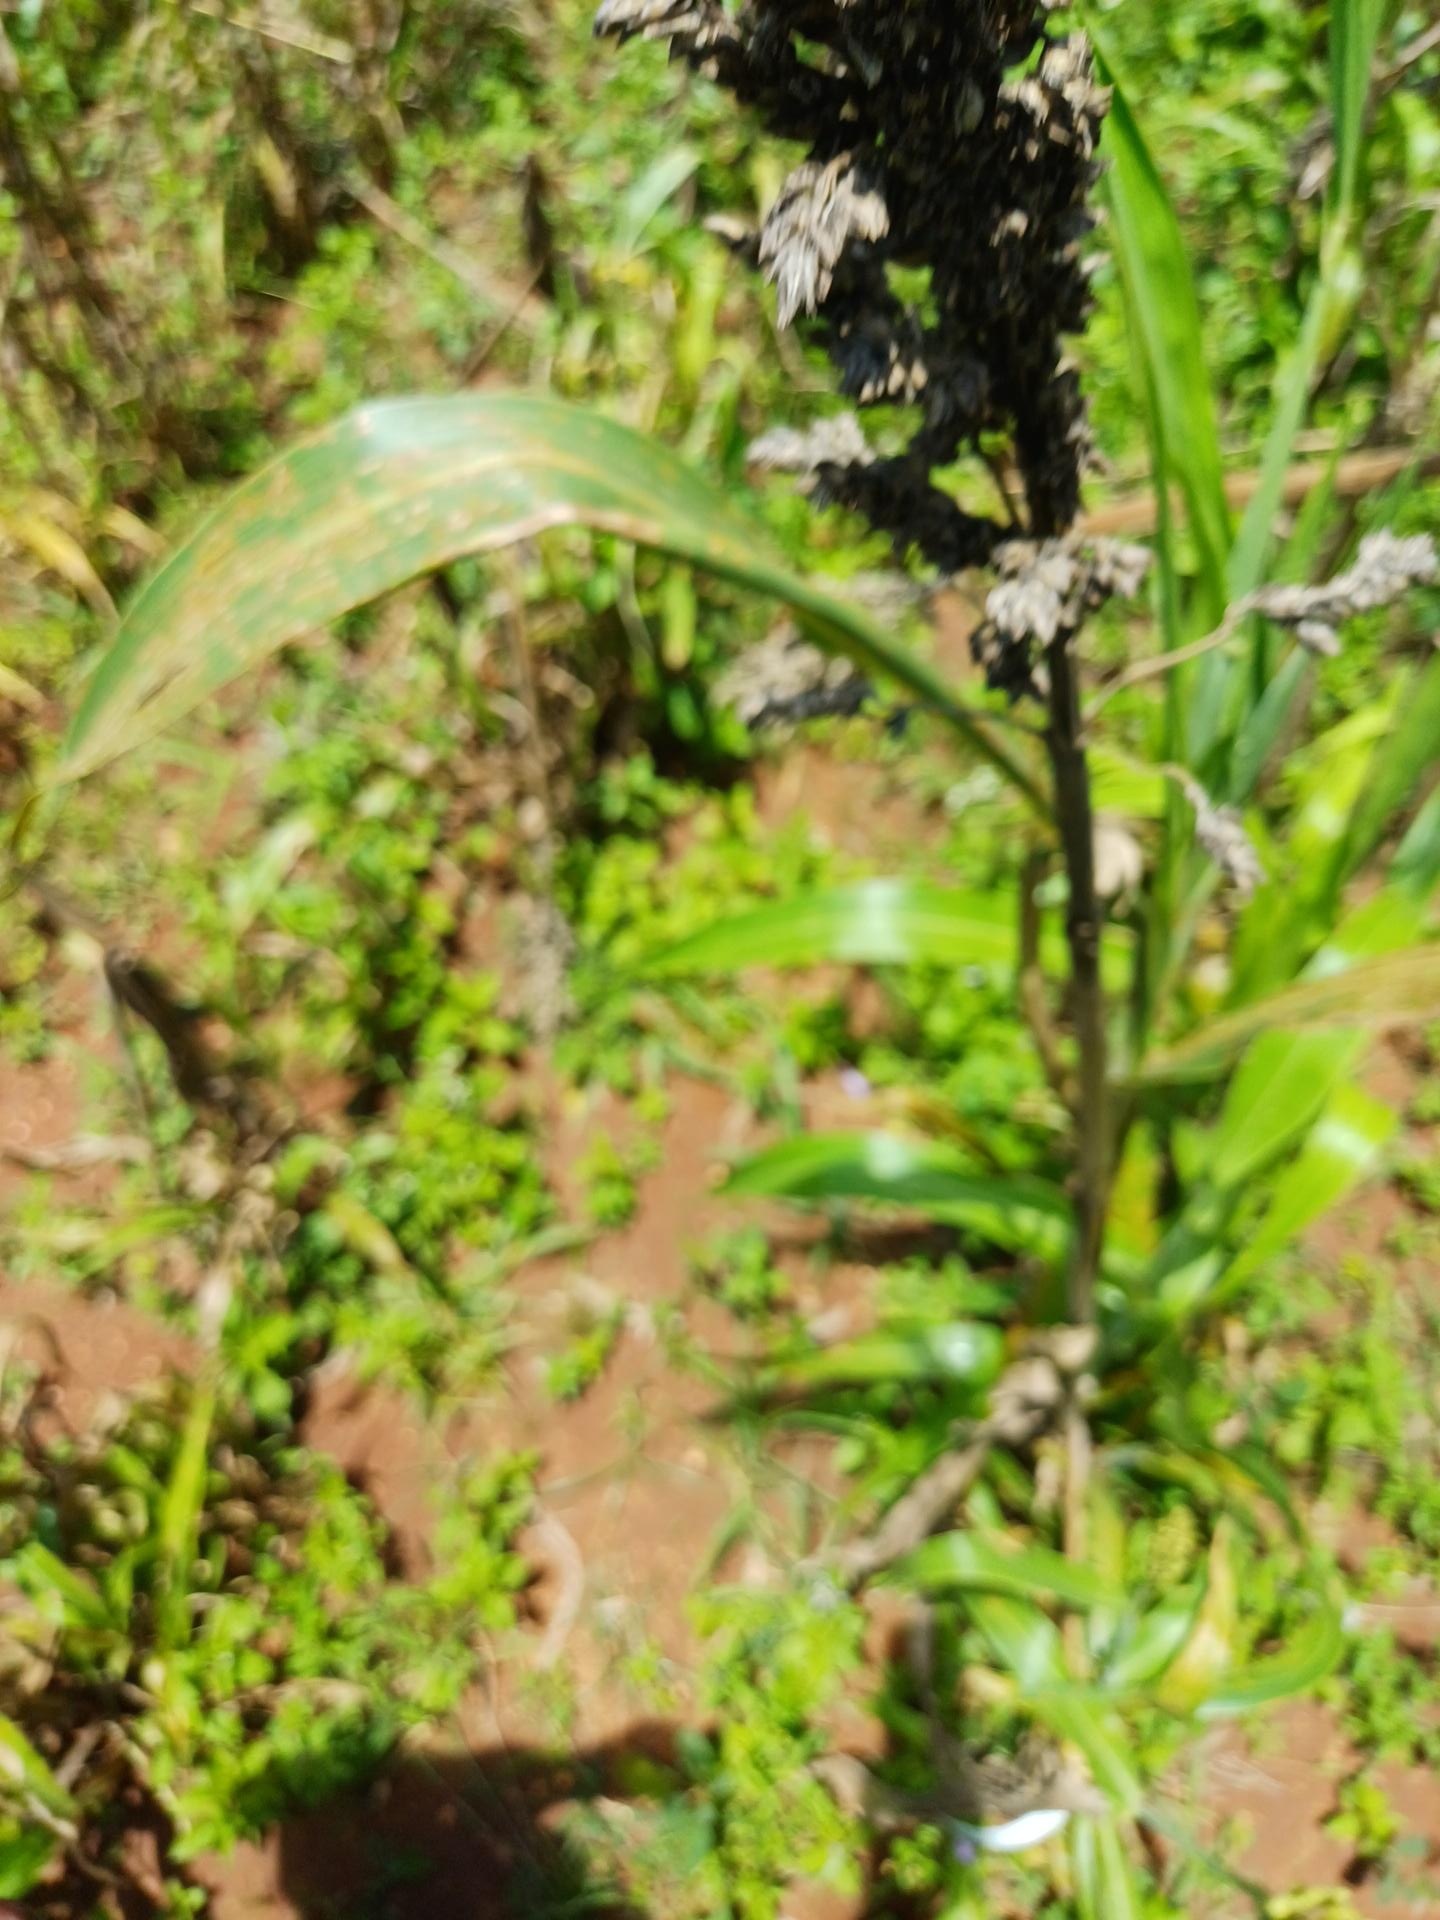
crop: sorghum
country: Kenya
